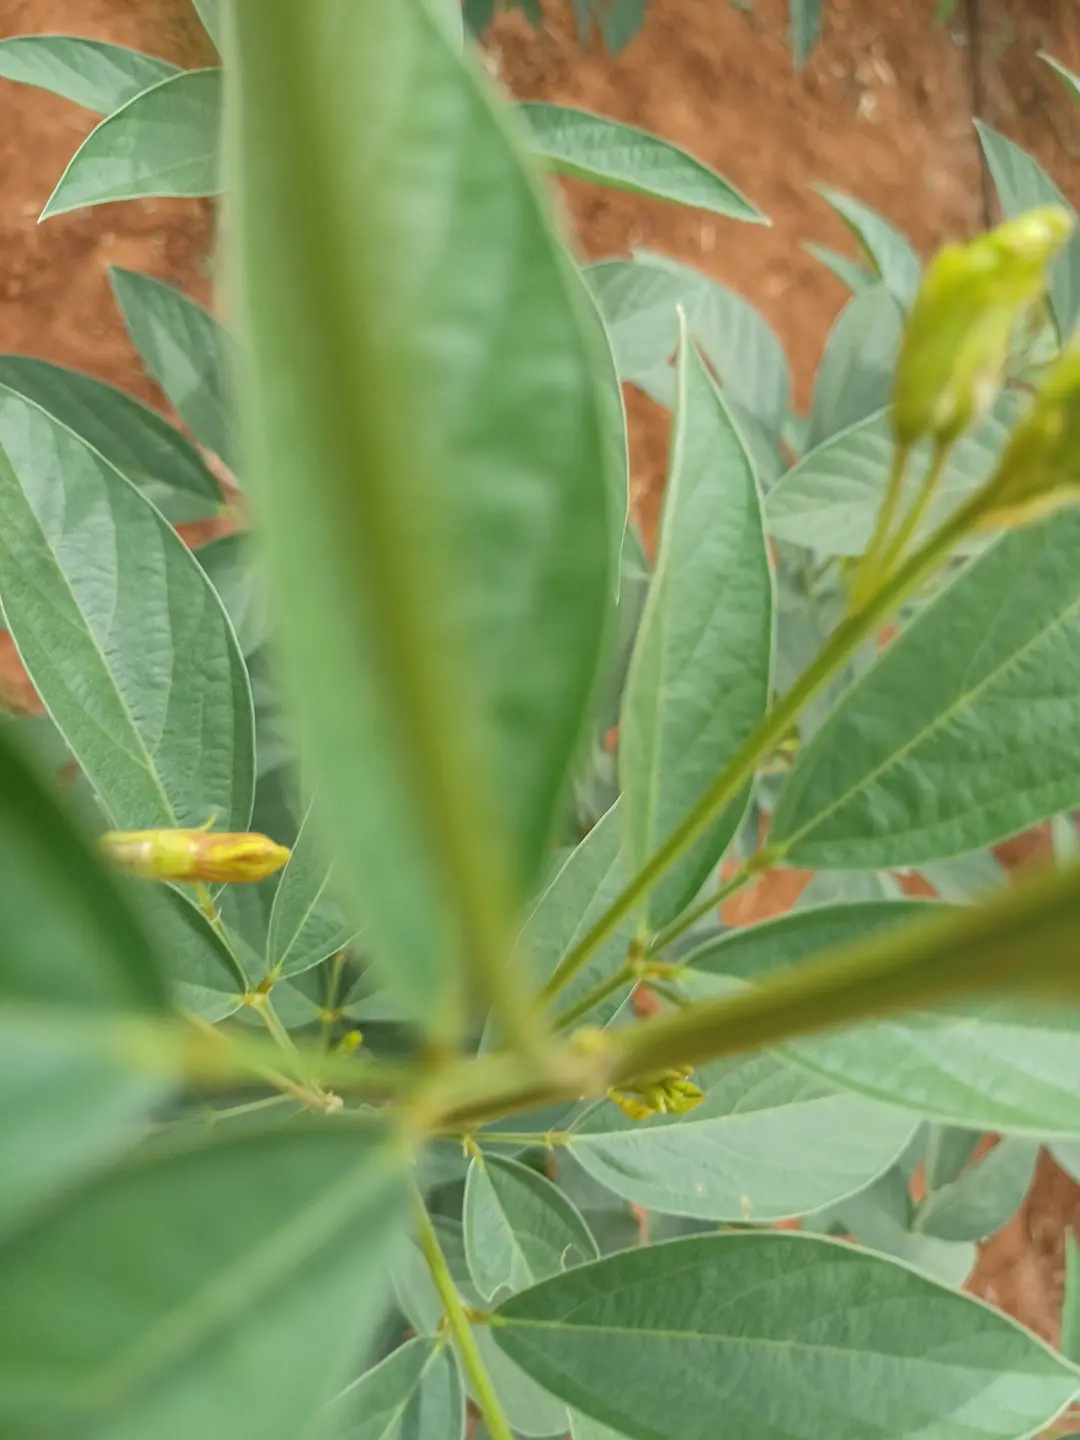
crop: pigeonpea
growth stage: vegetative
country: Kenya
